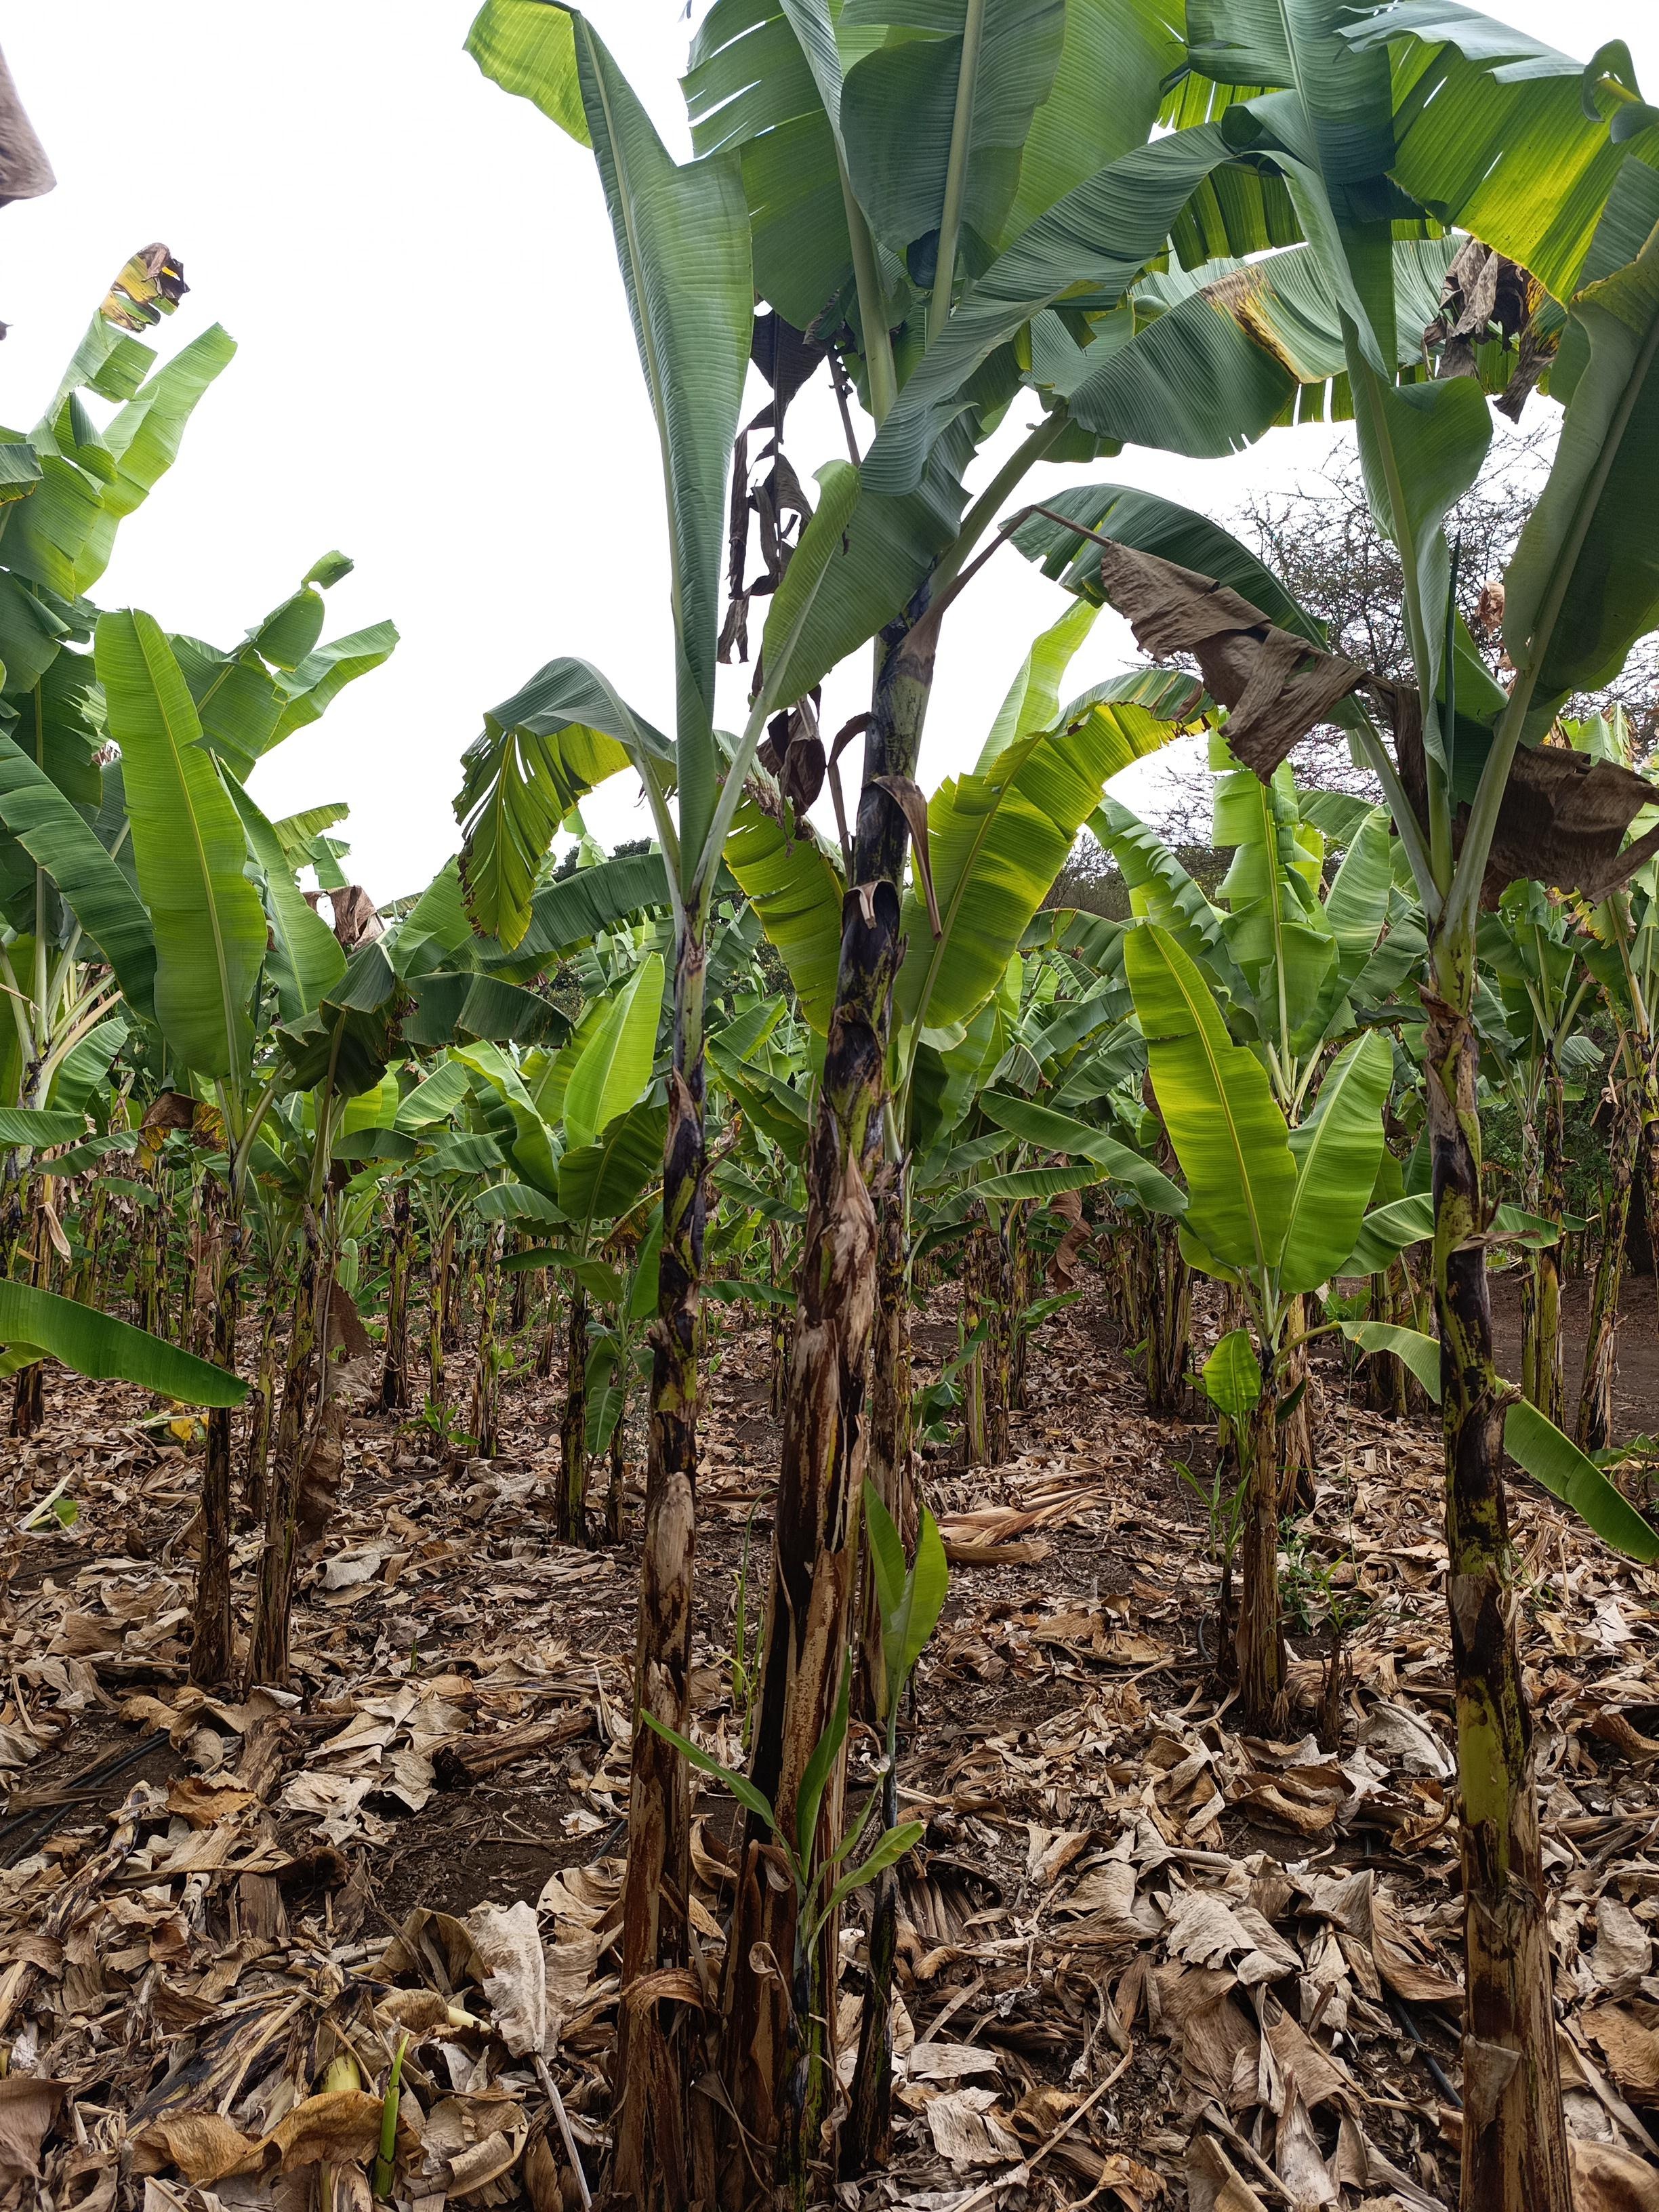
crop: banana
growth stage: vegetative
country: Tanzania
